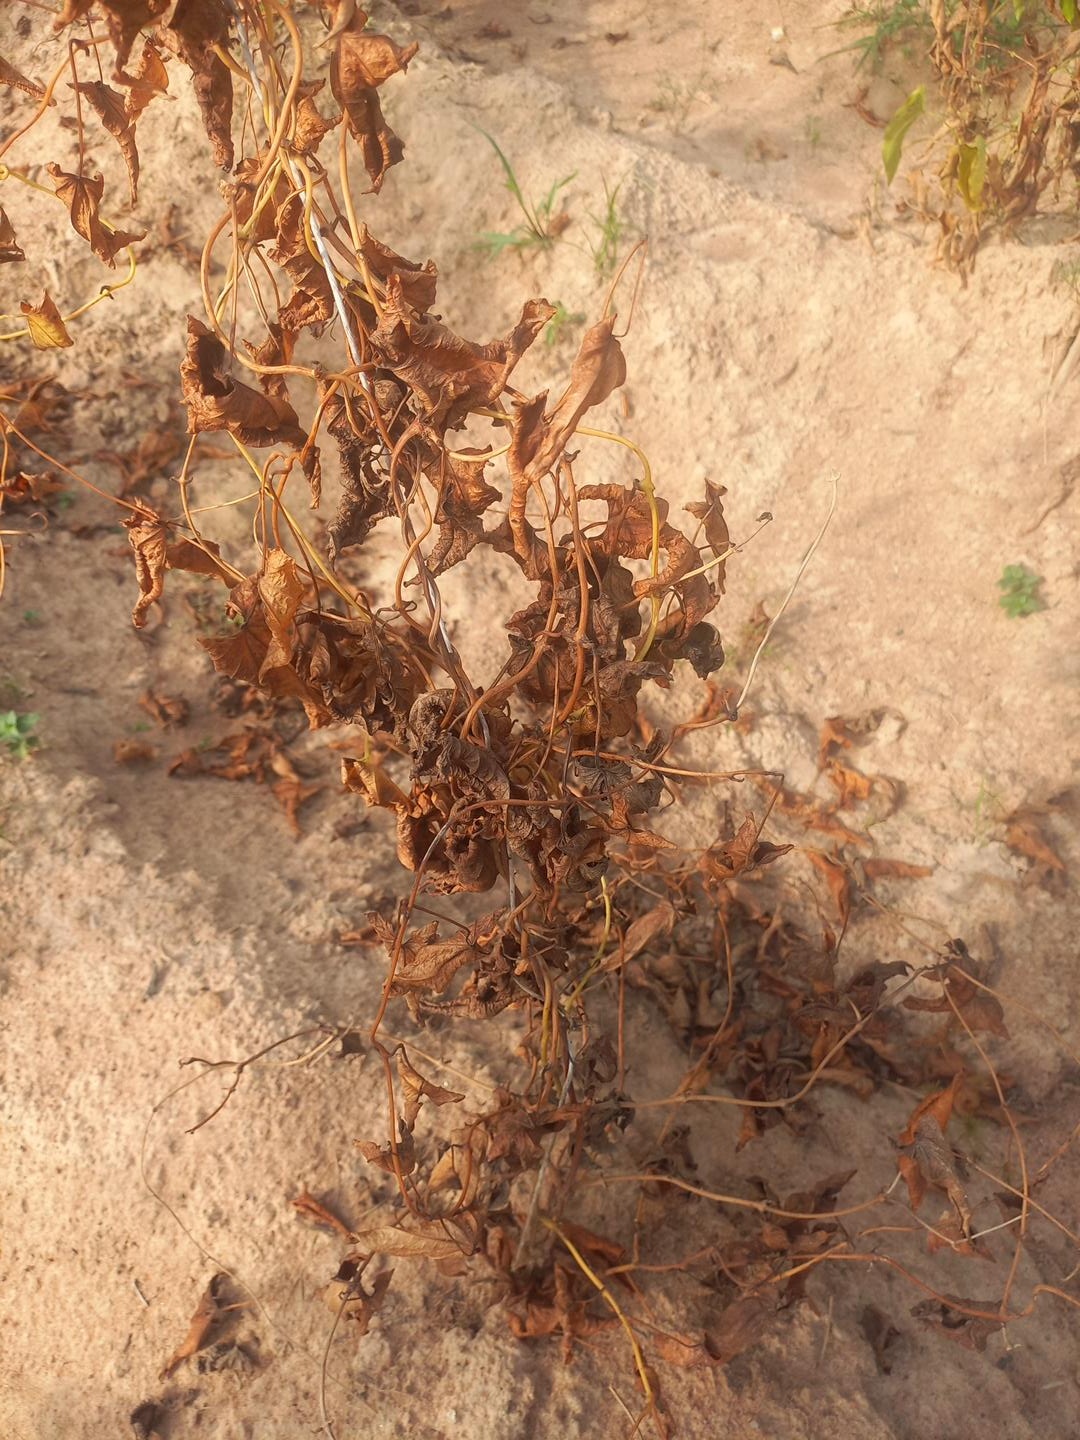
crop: yam
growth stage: maturity
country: Nigeria
